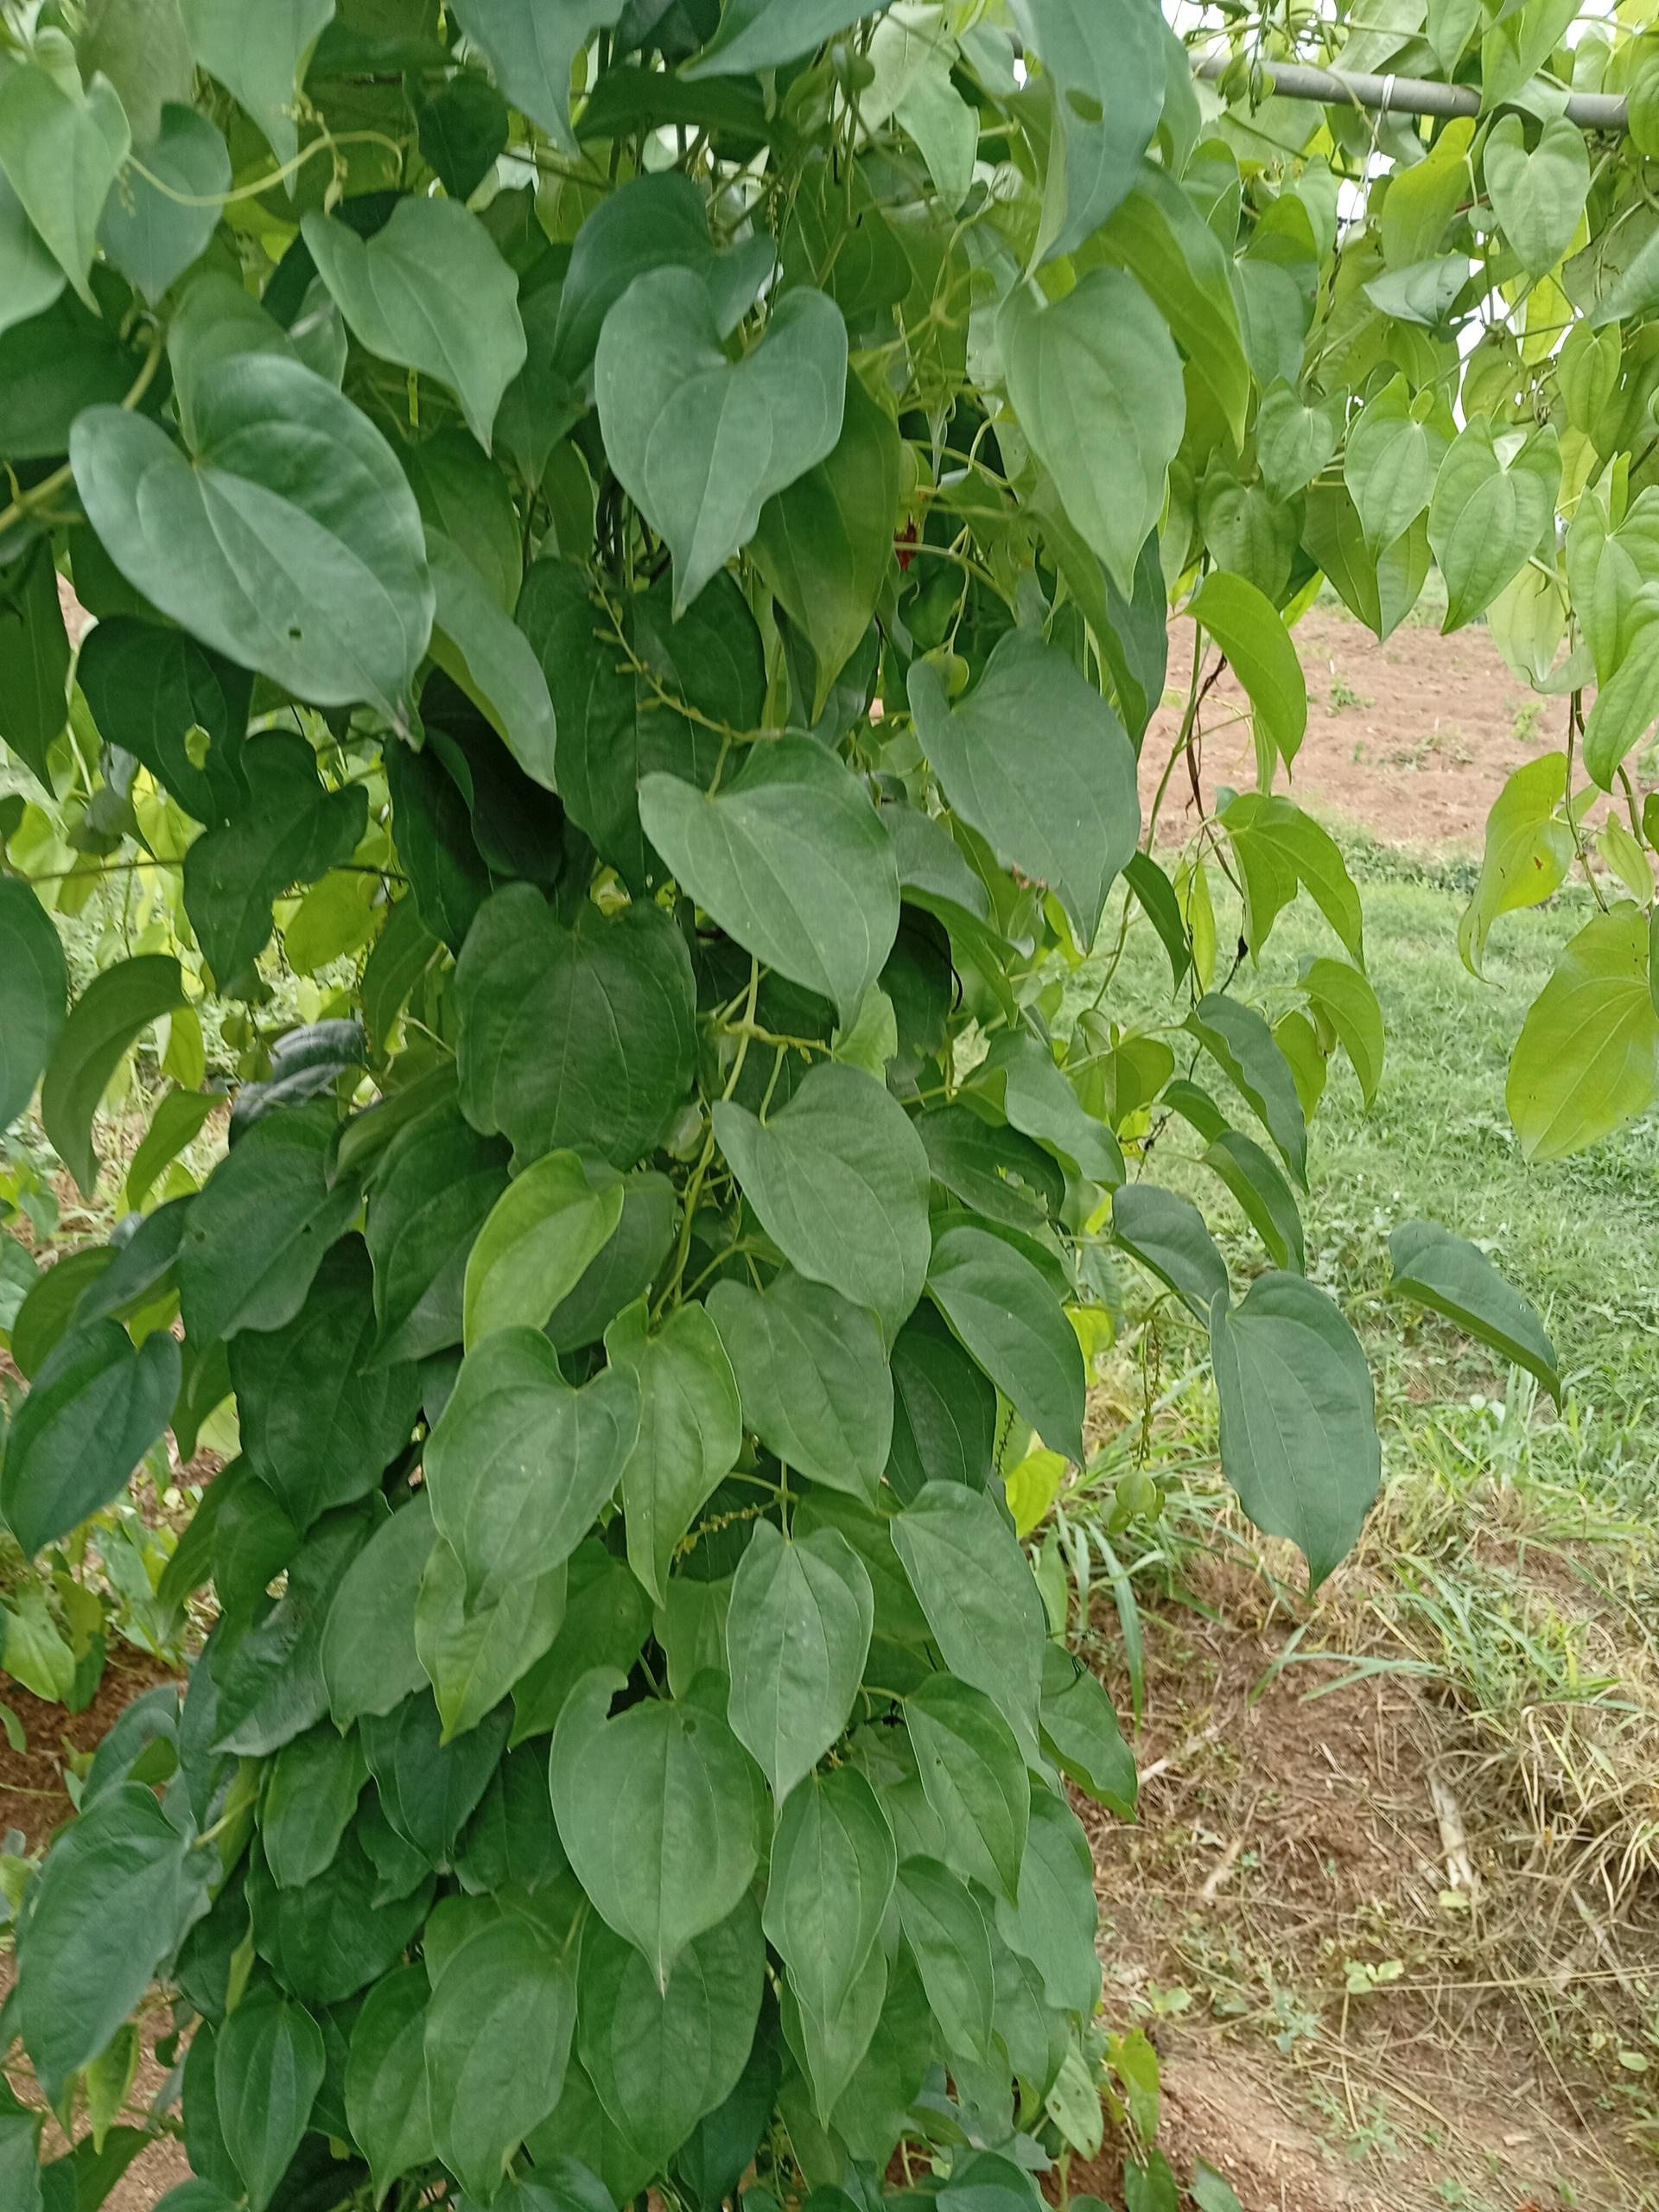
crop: yam
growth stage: vegetative
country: Nigeria
